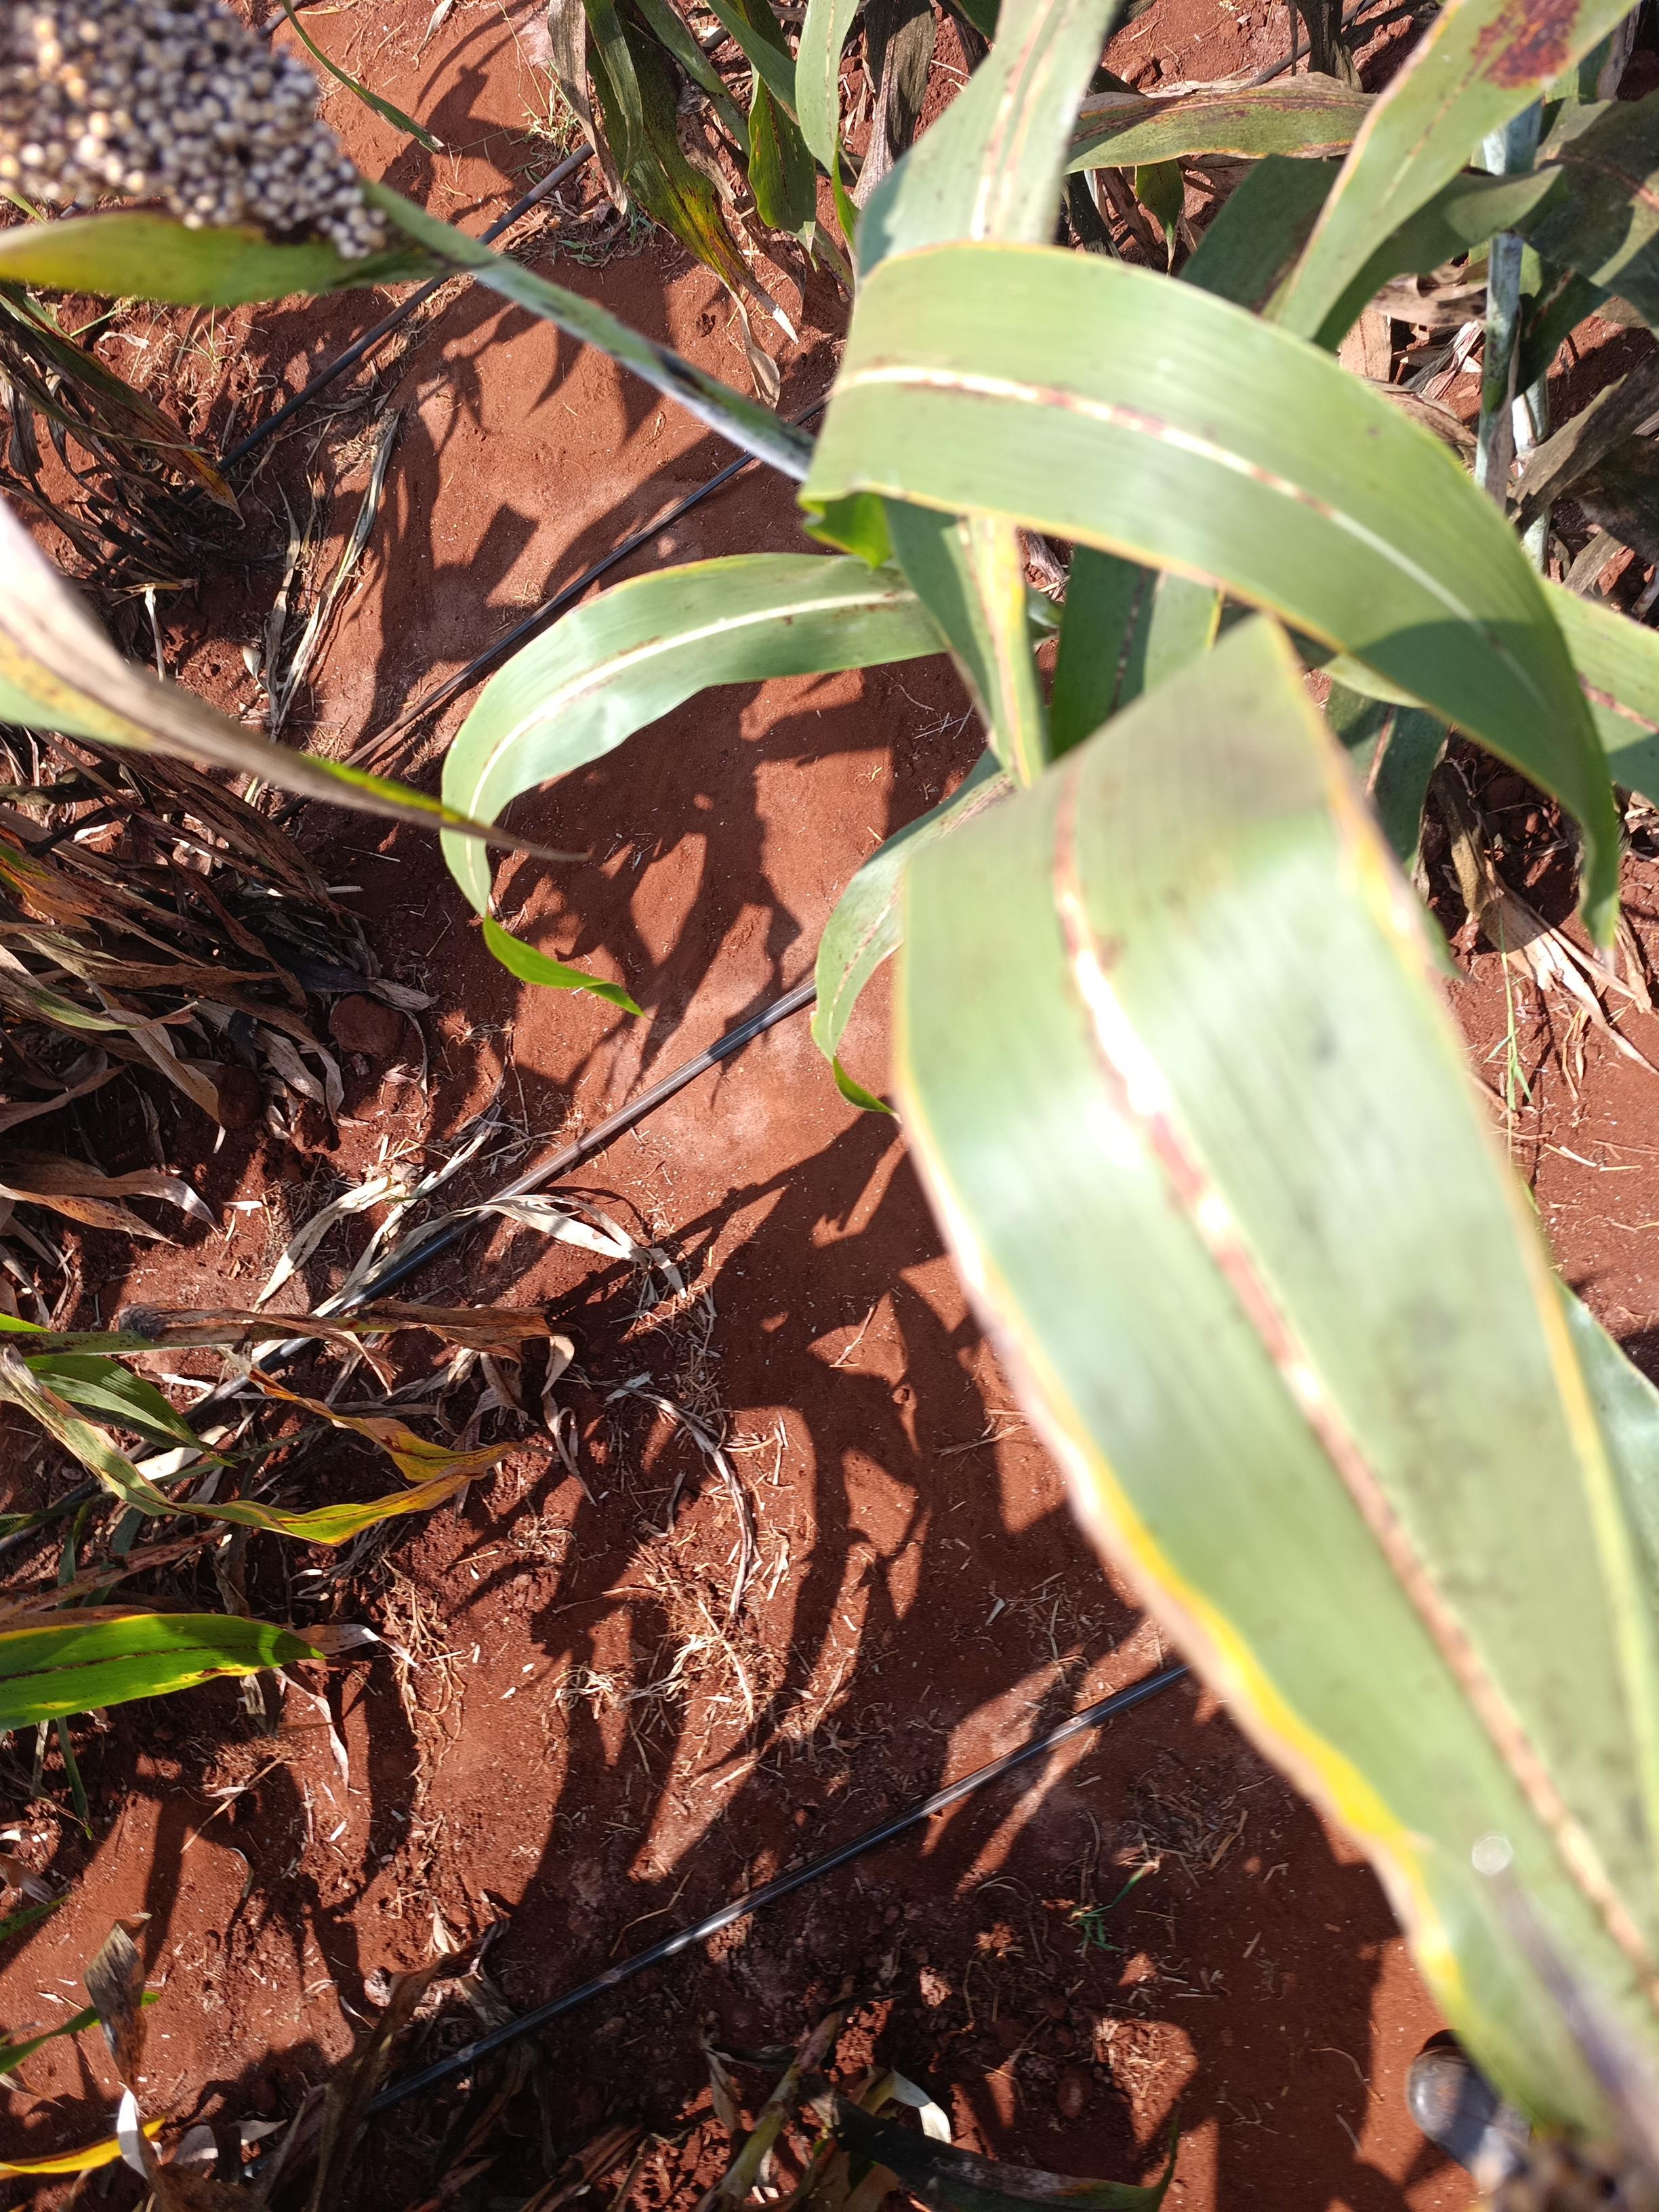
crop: sorghum
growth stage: maturity
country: Kenya
